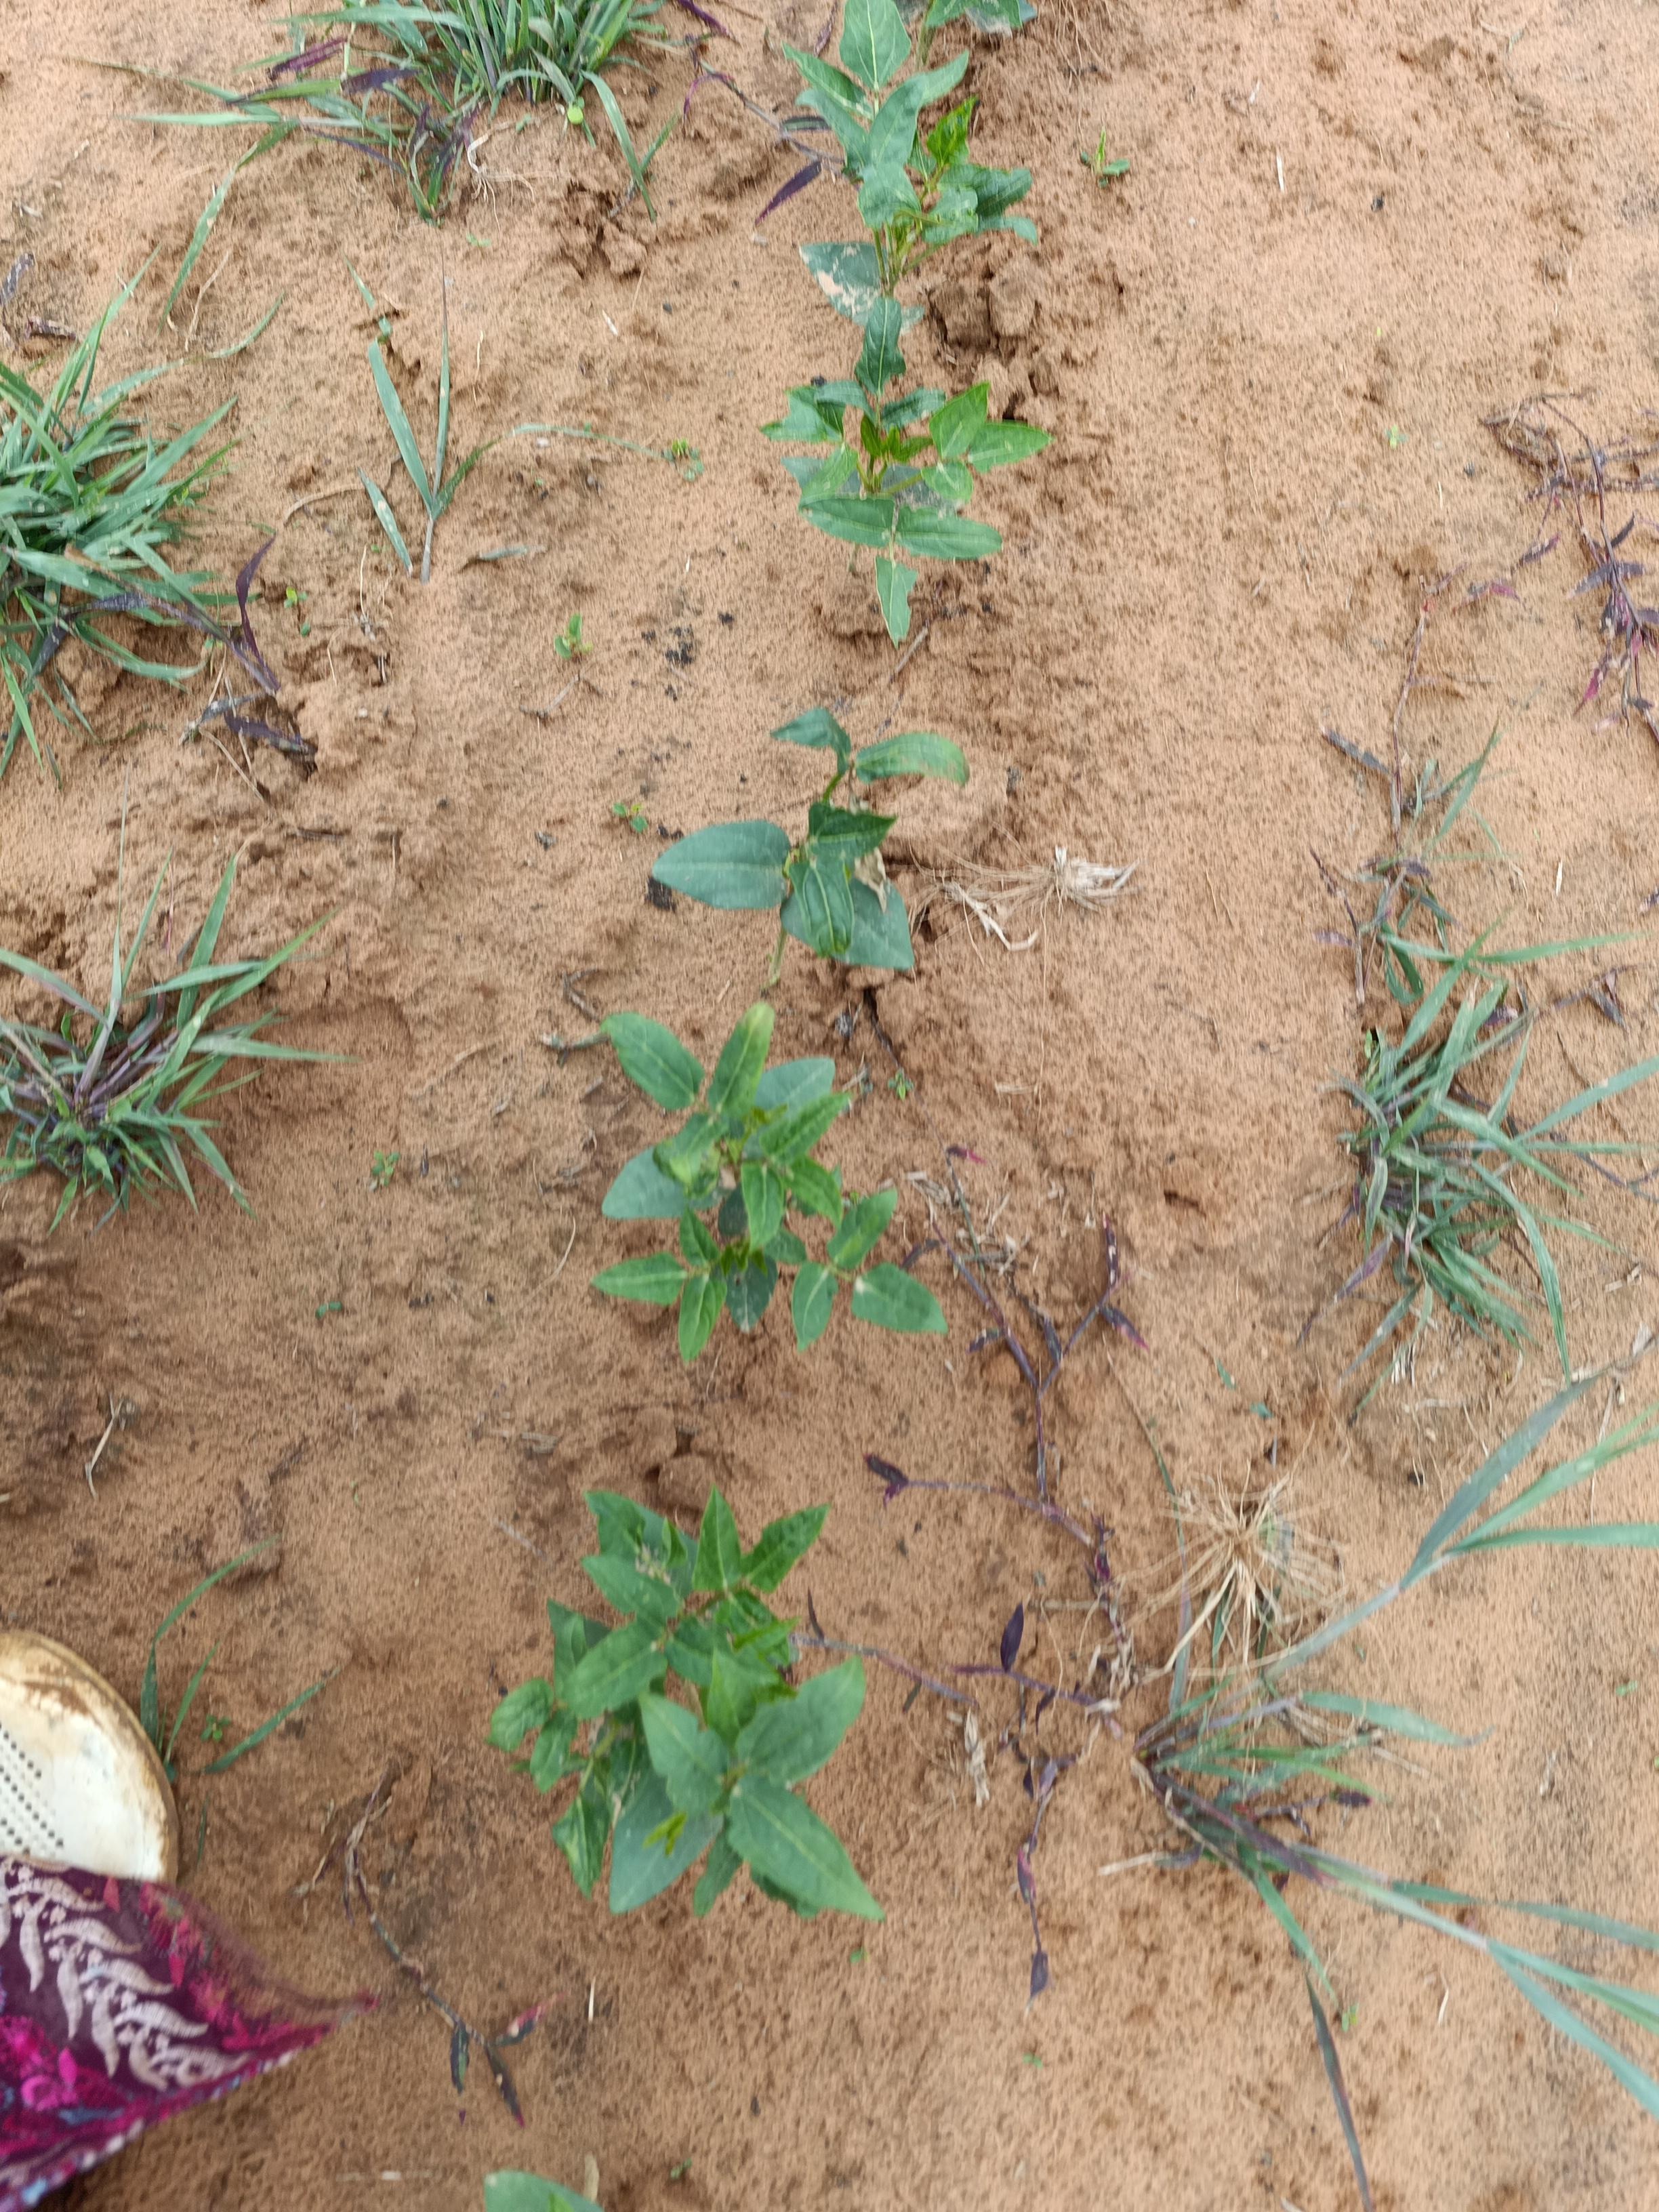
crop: cowpea
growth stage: emergence
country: Nigeria
